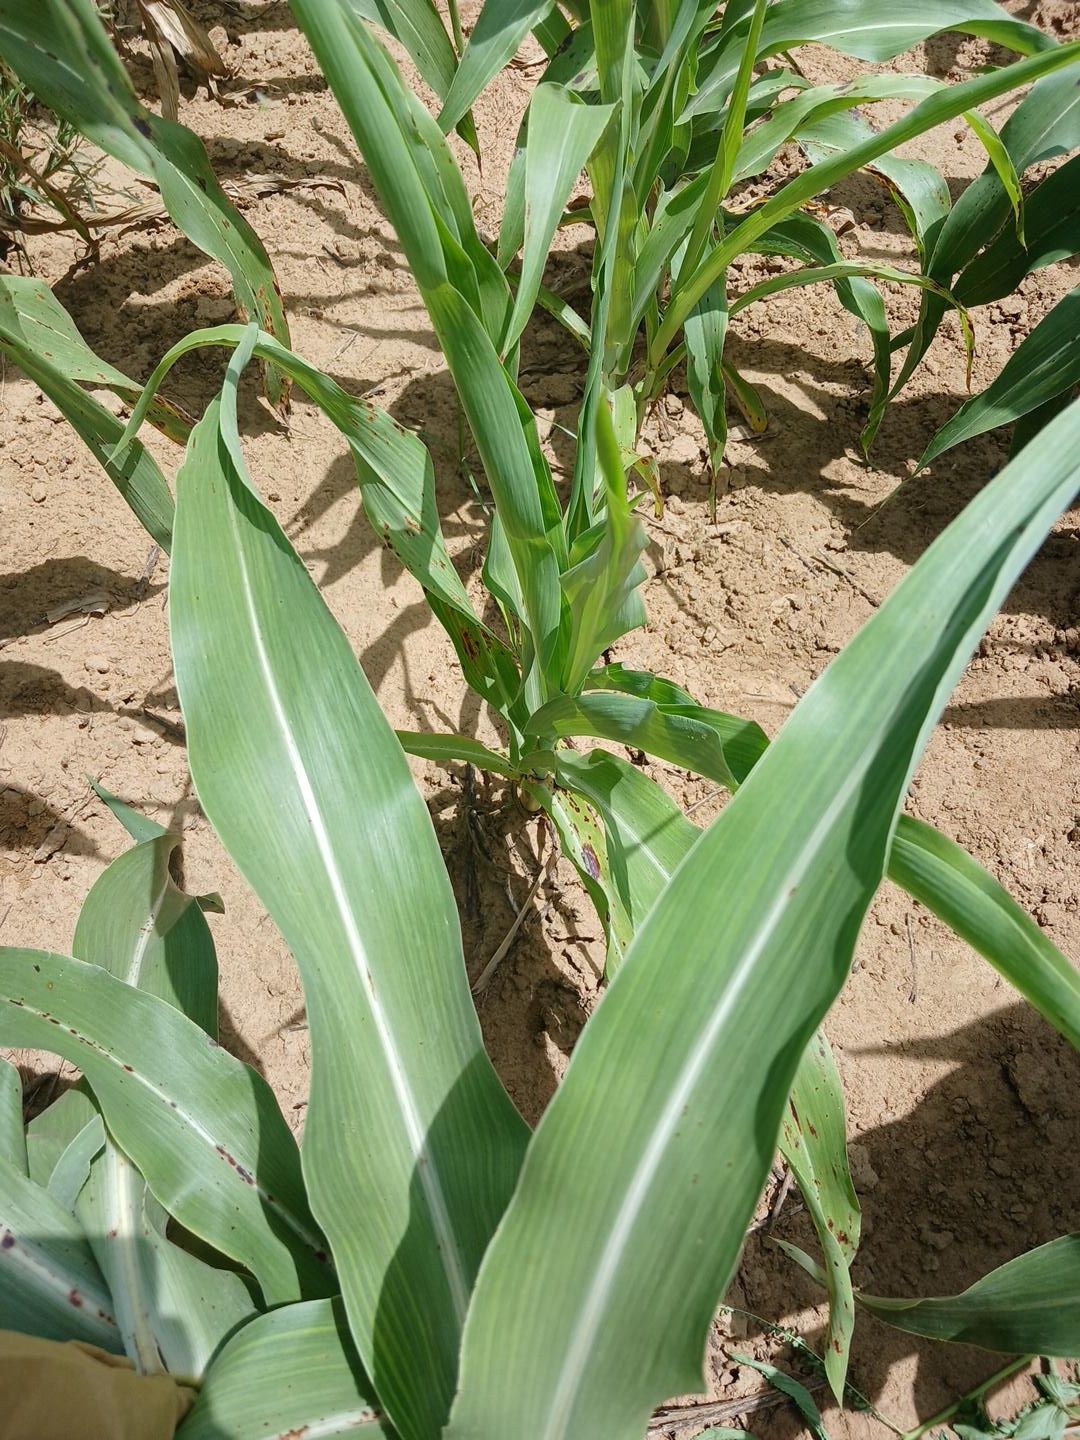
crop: sorghum
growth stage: vegetative
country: Senegal
